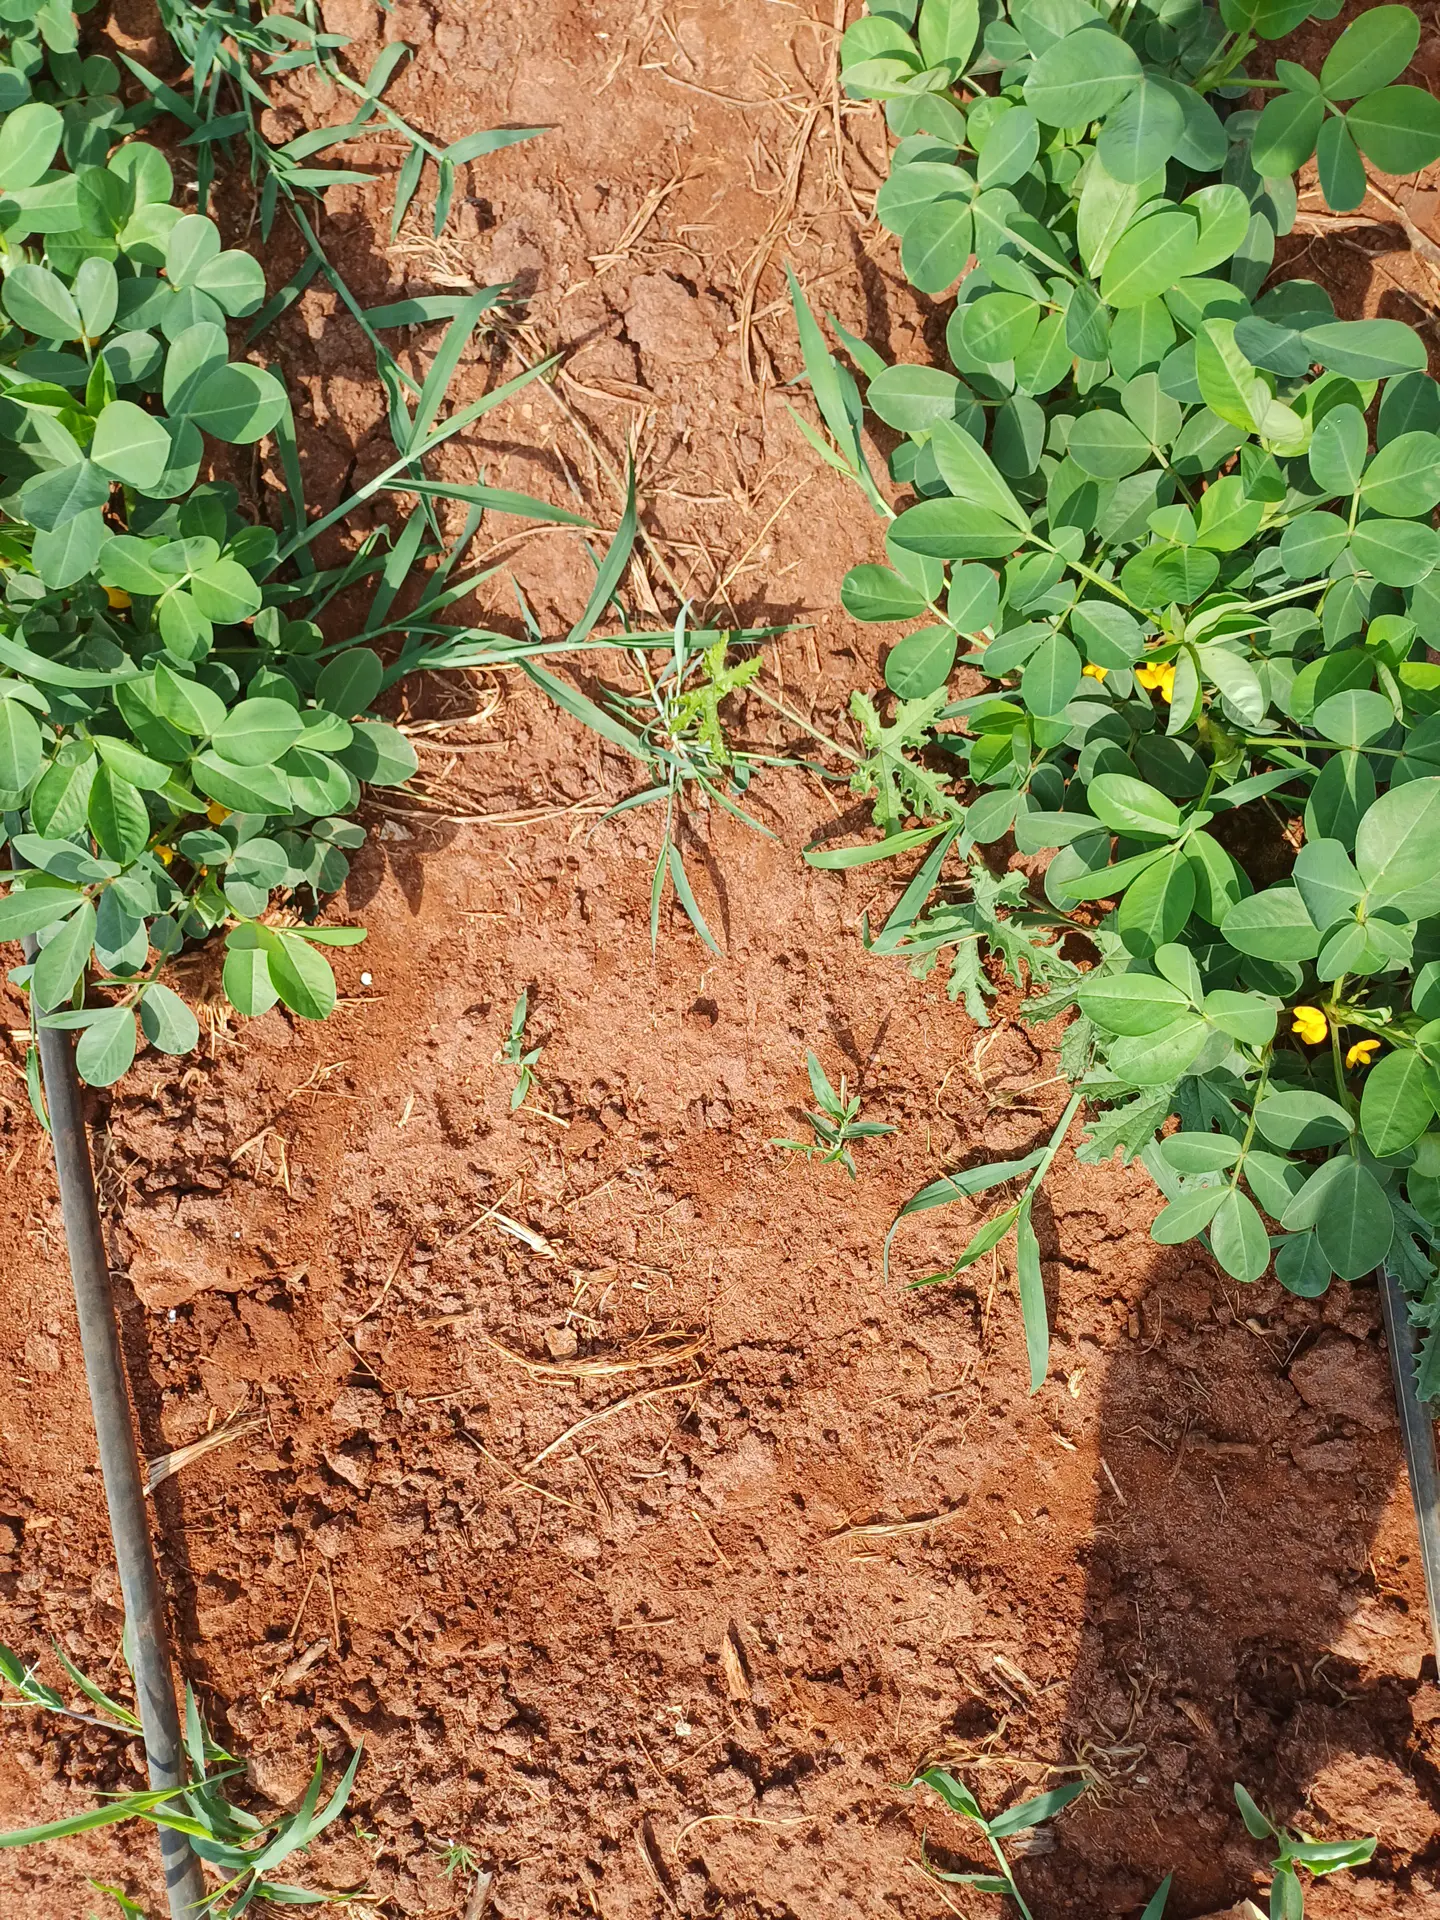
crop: groundnut
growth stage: flowering
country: Kenya
